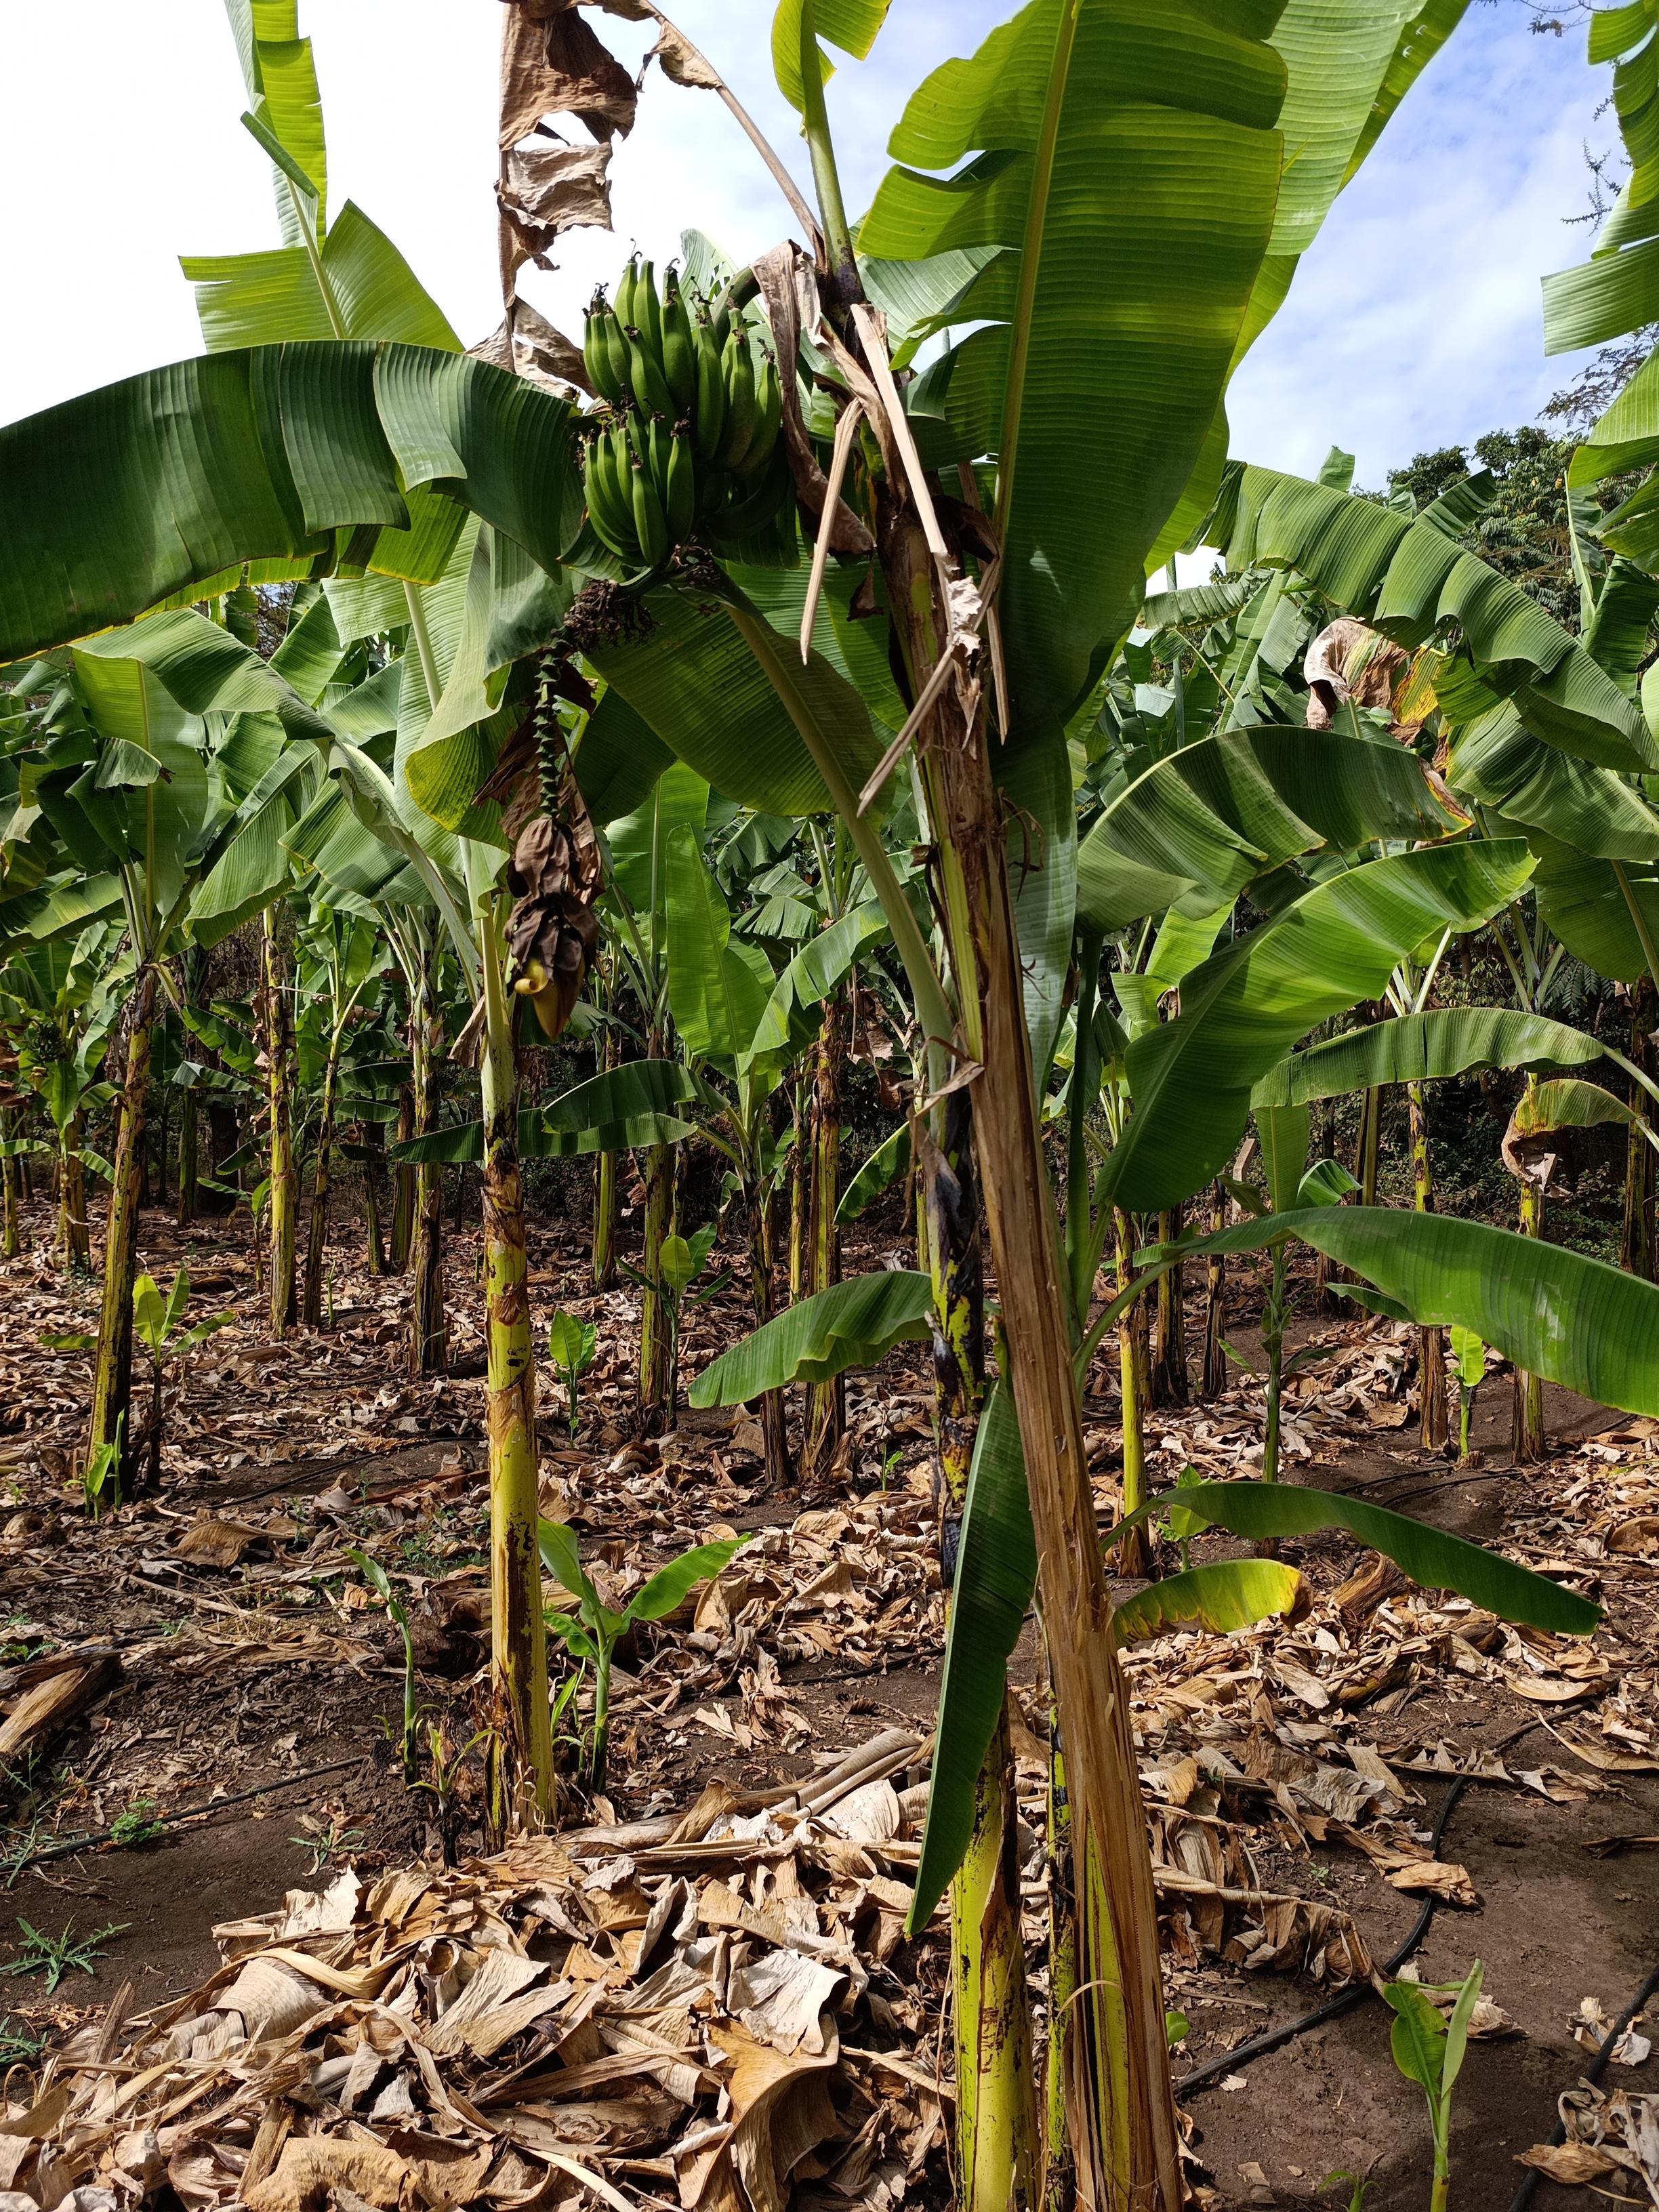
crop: banana
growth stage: development fruit
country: Tanzania
